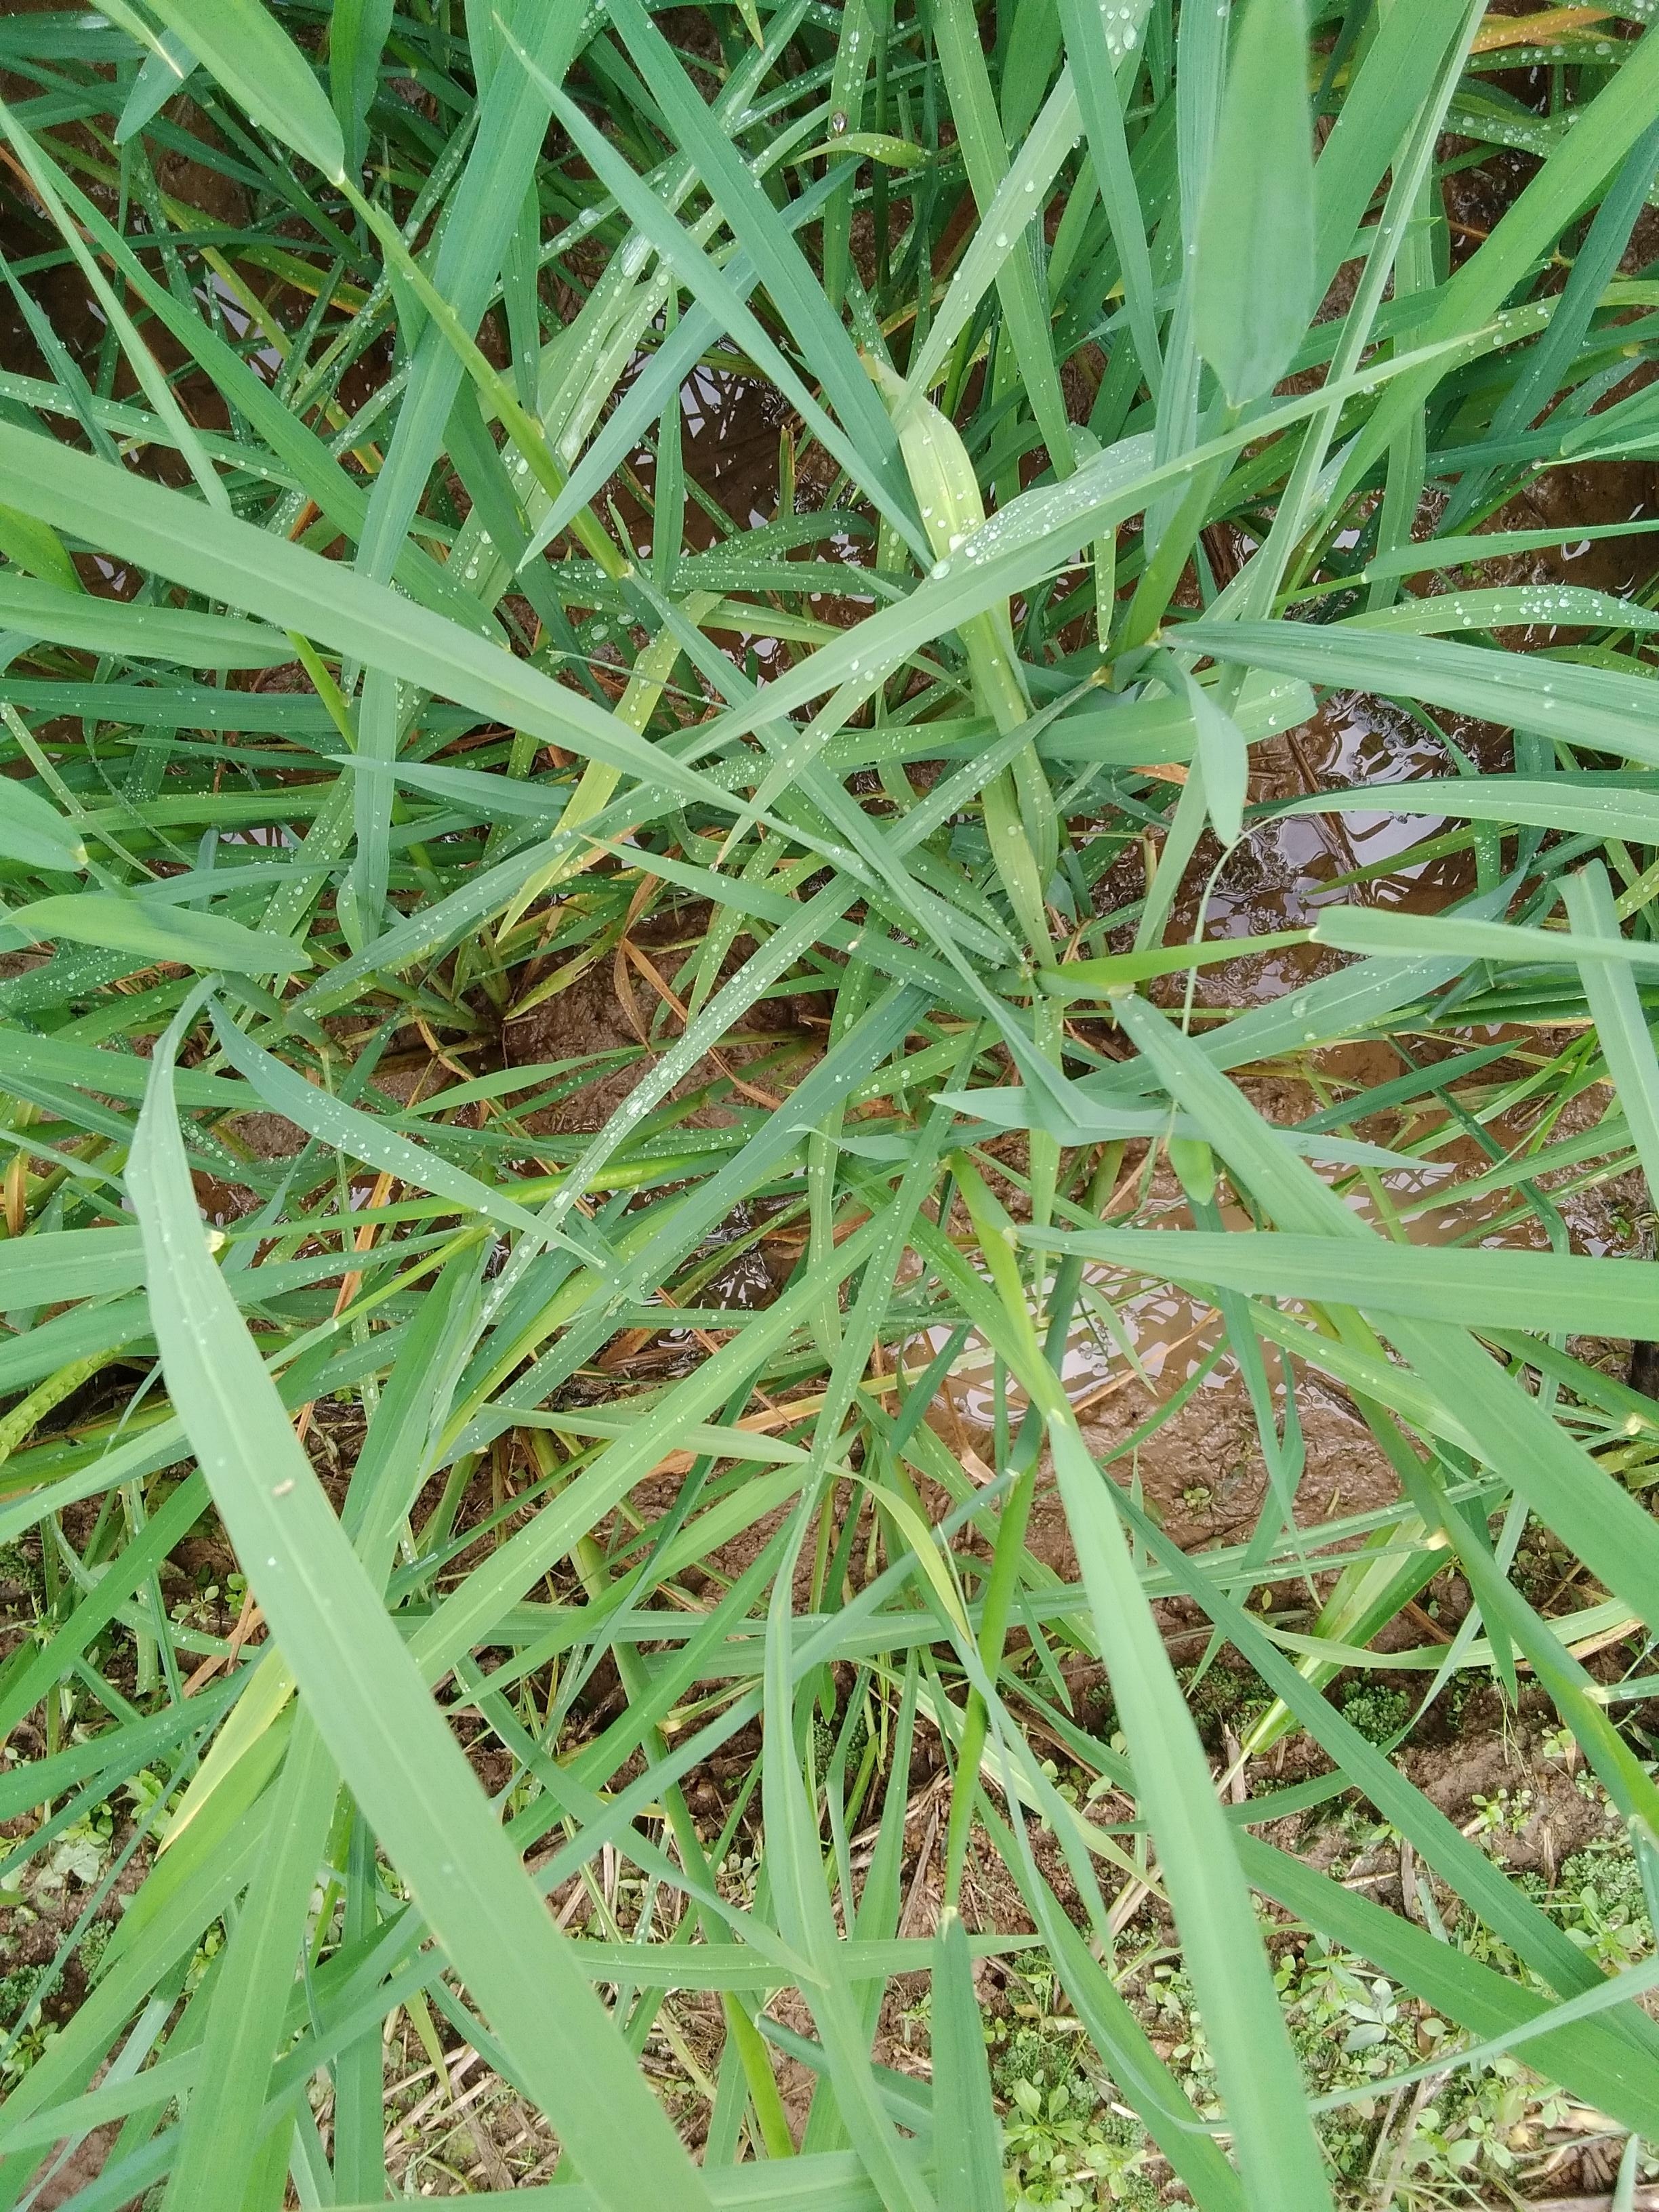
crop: rice
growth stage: booting
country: Nigeria
